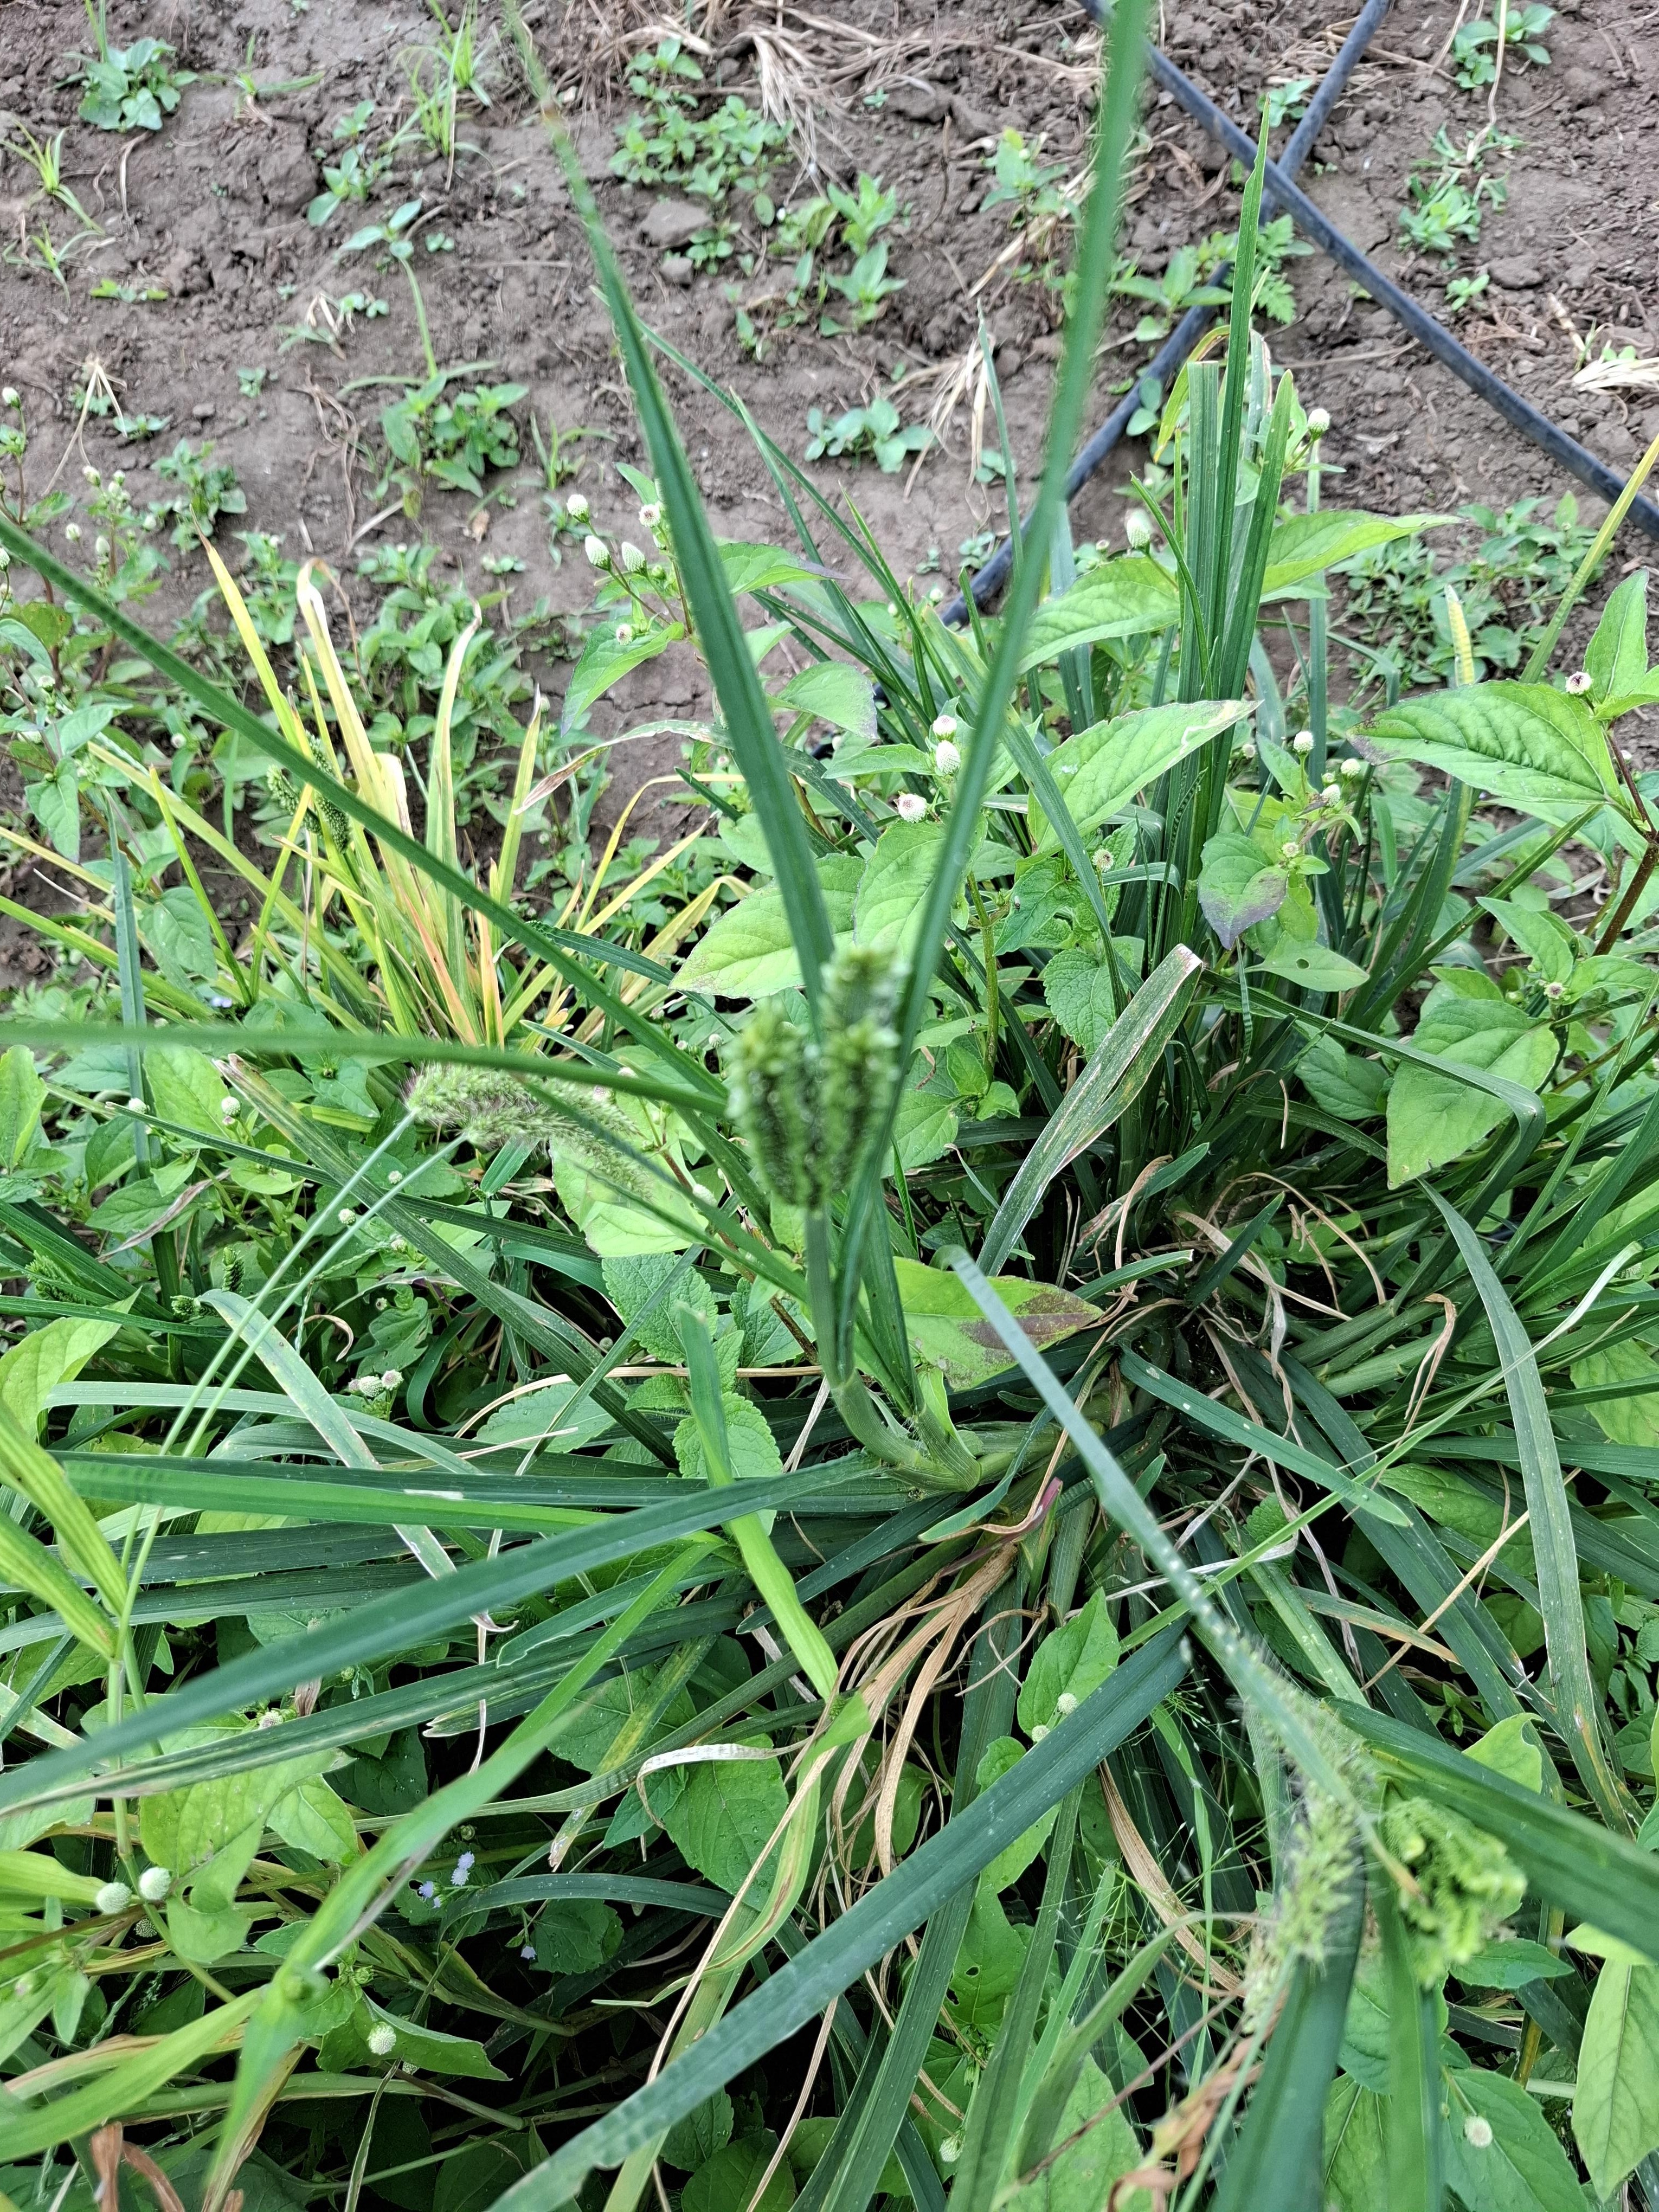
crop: sorghum
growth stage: harvest maturity
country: Tanzania
